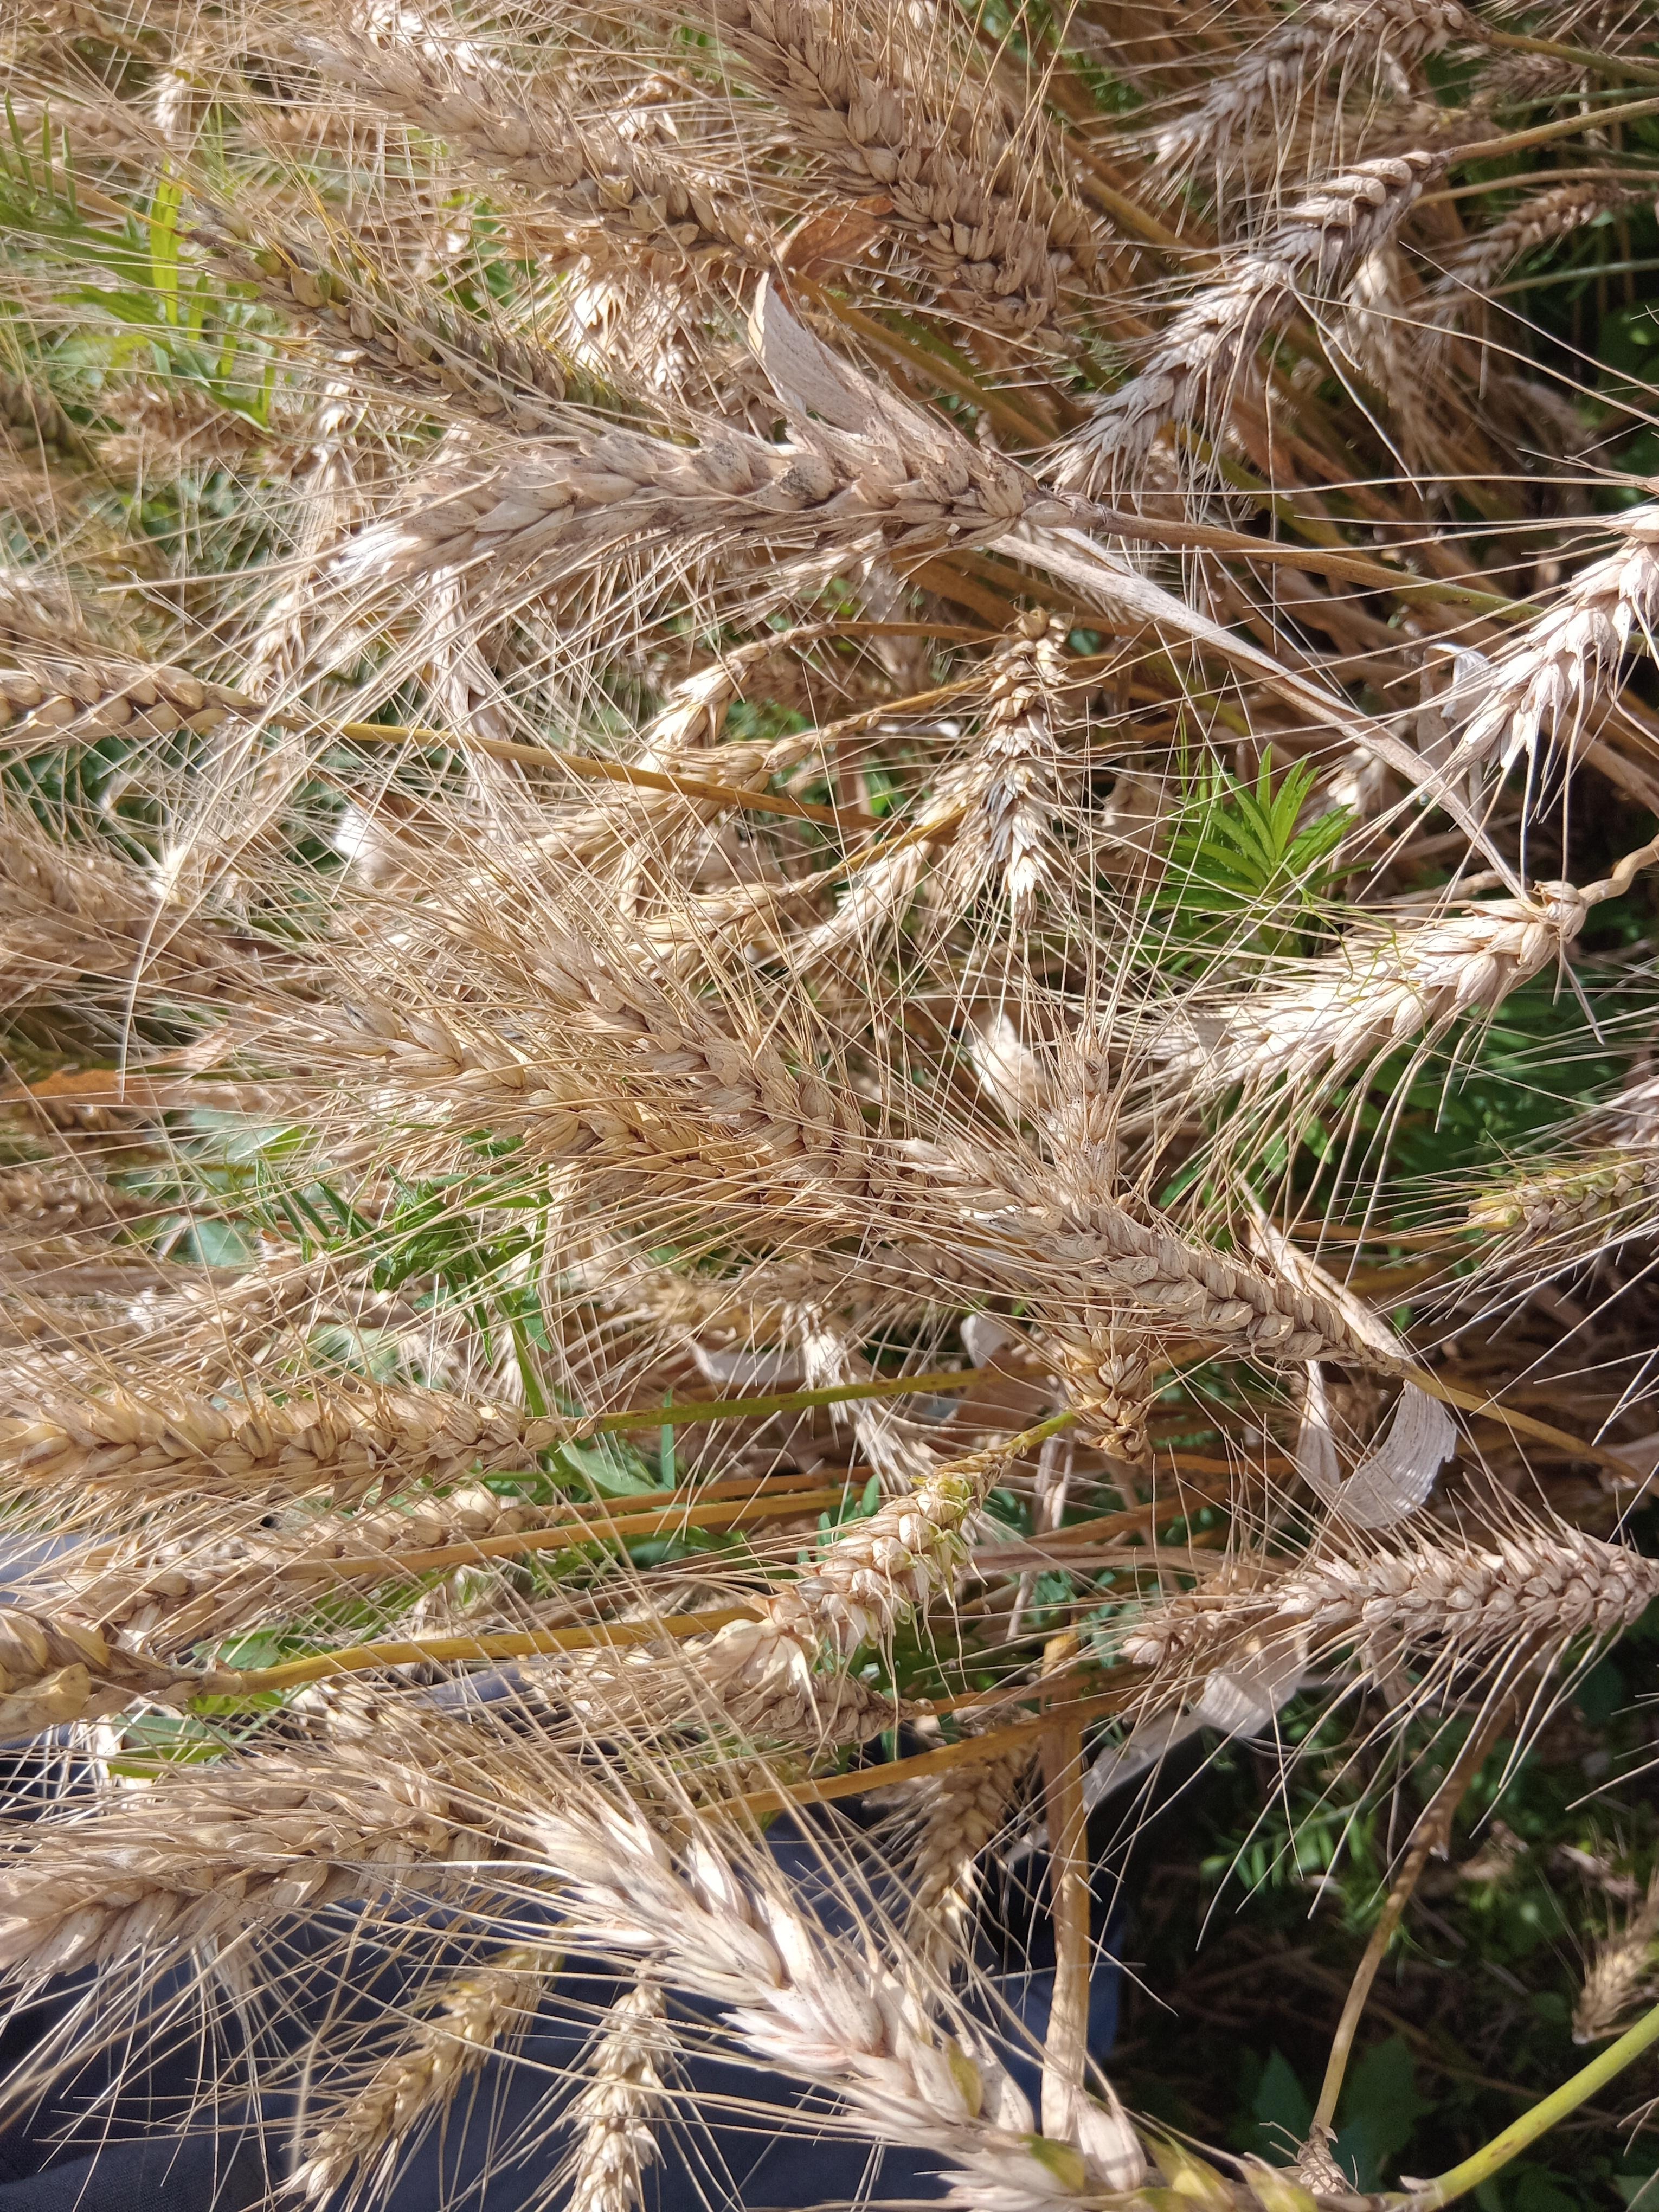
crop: wheat
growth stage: maturity
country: Kenya
